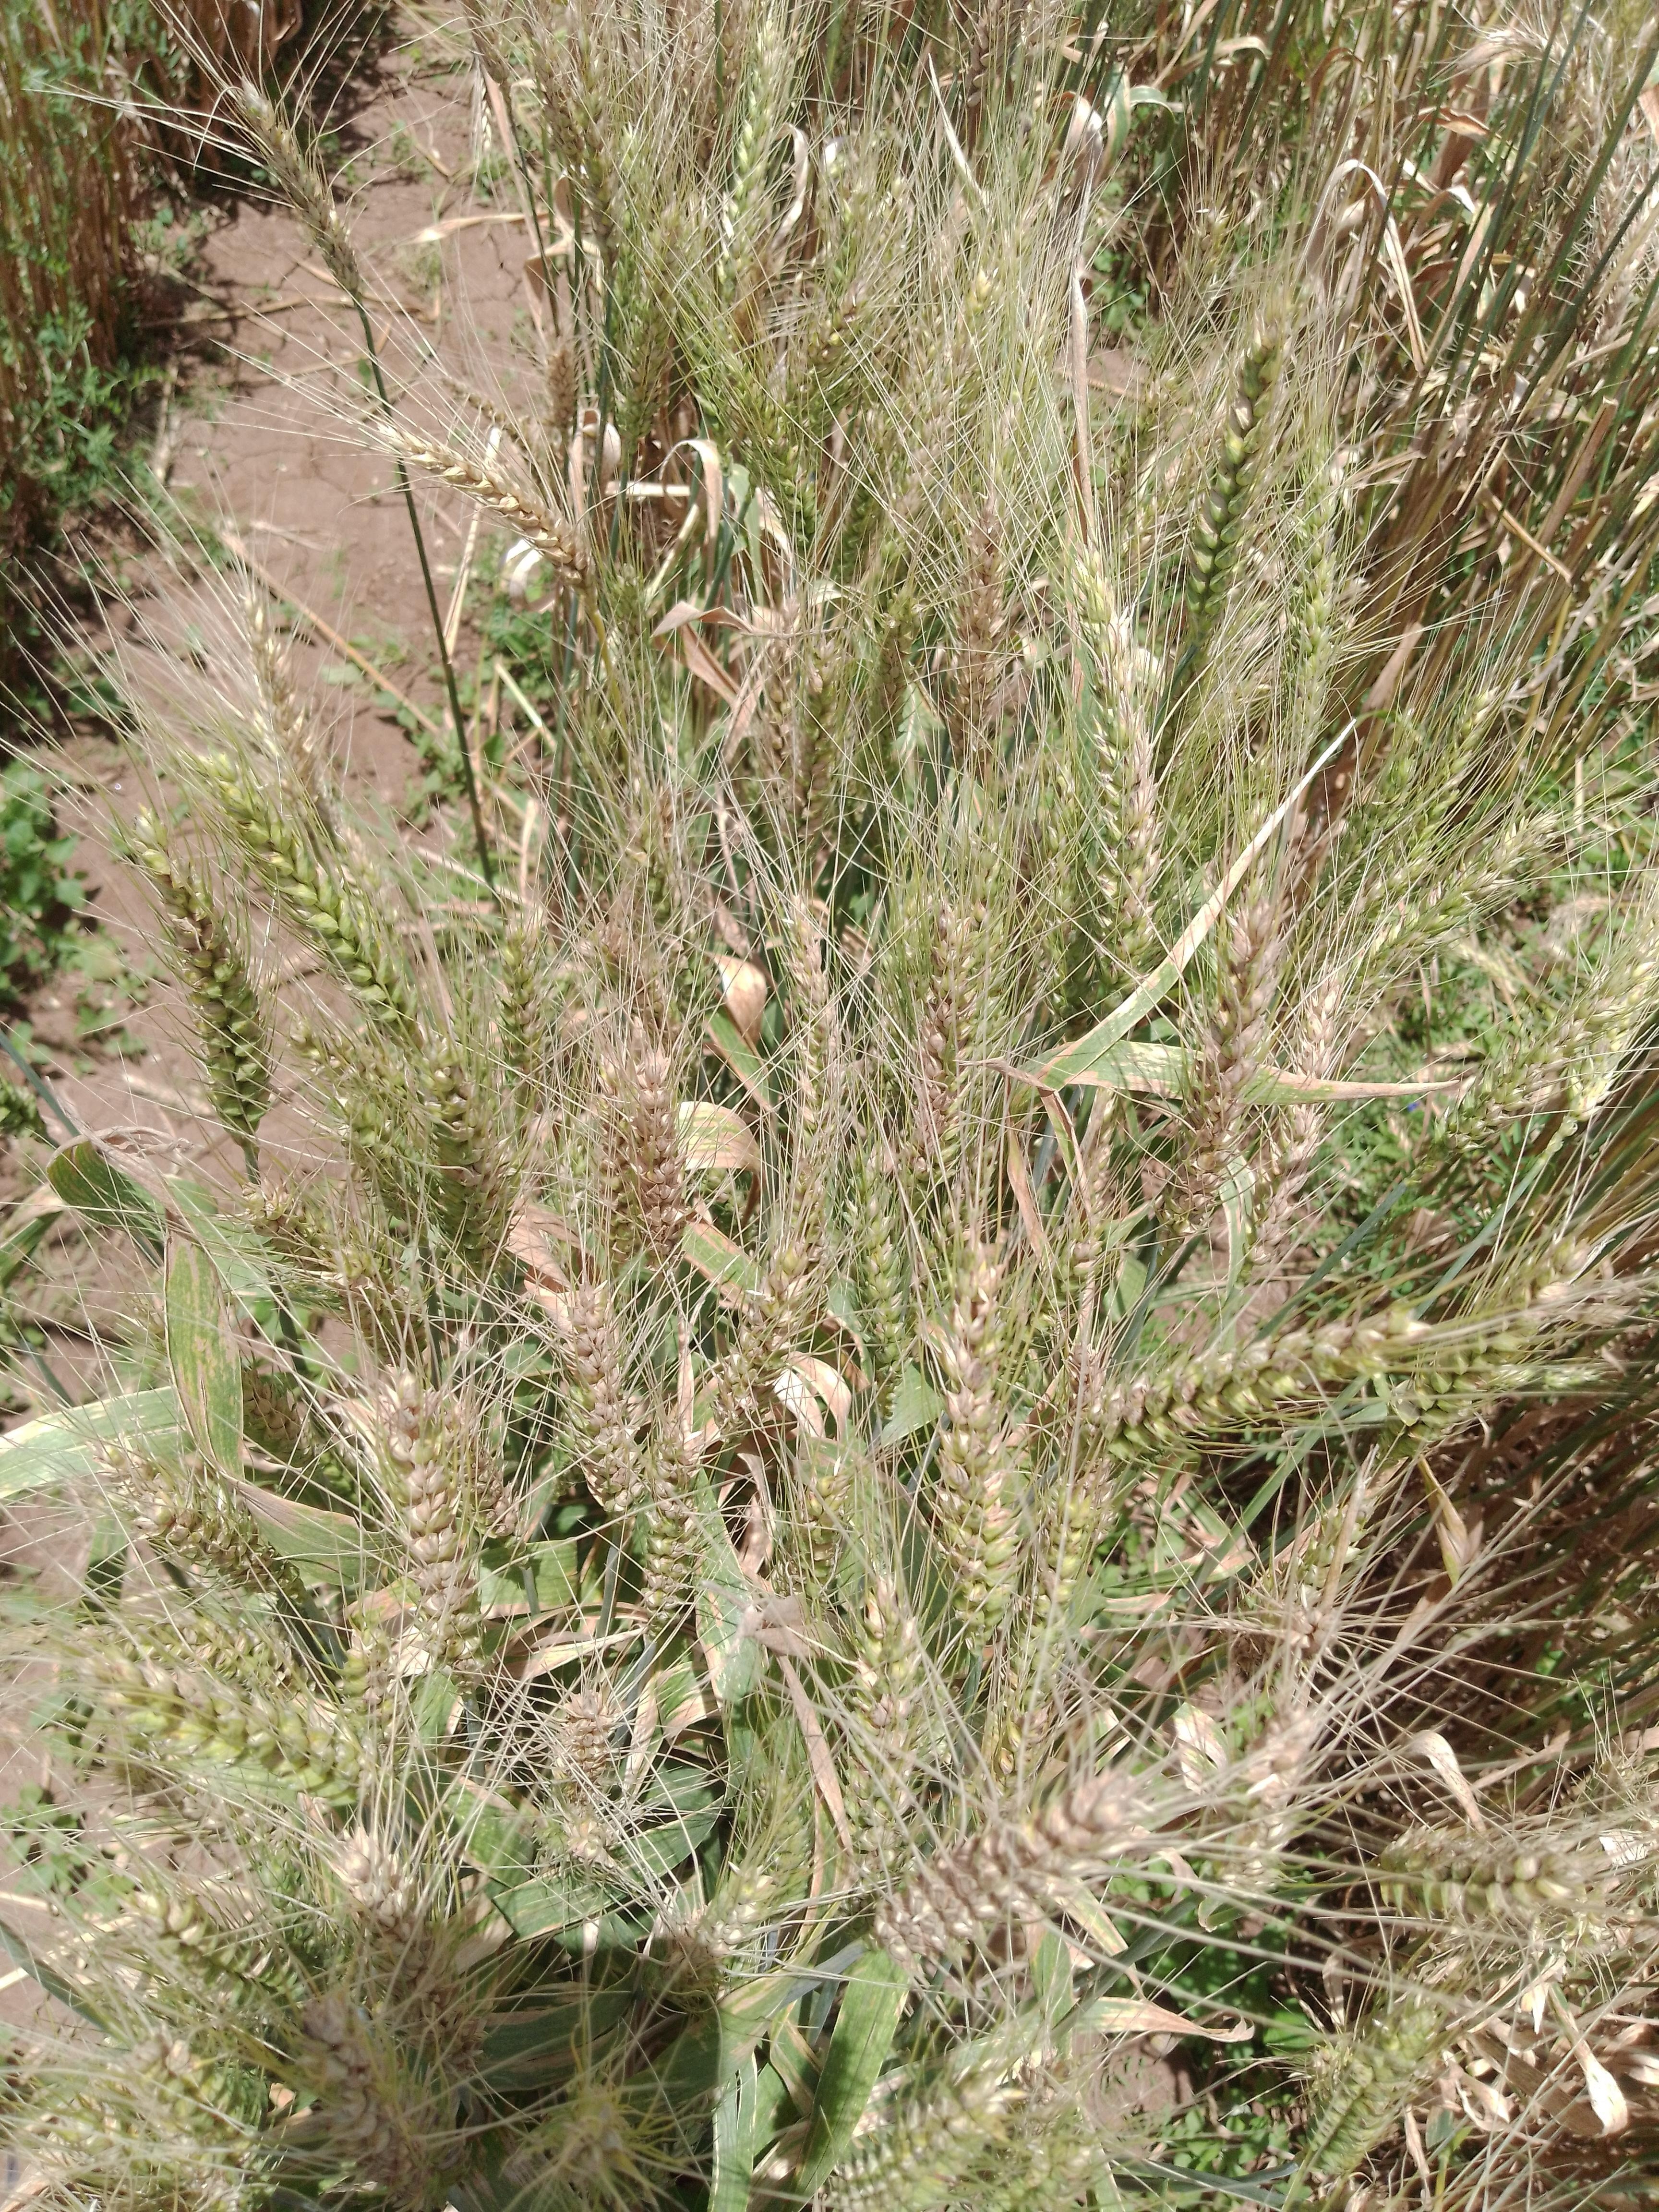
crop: wheat
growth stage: maturity
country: Kenya
